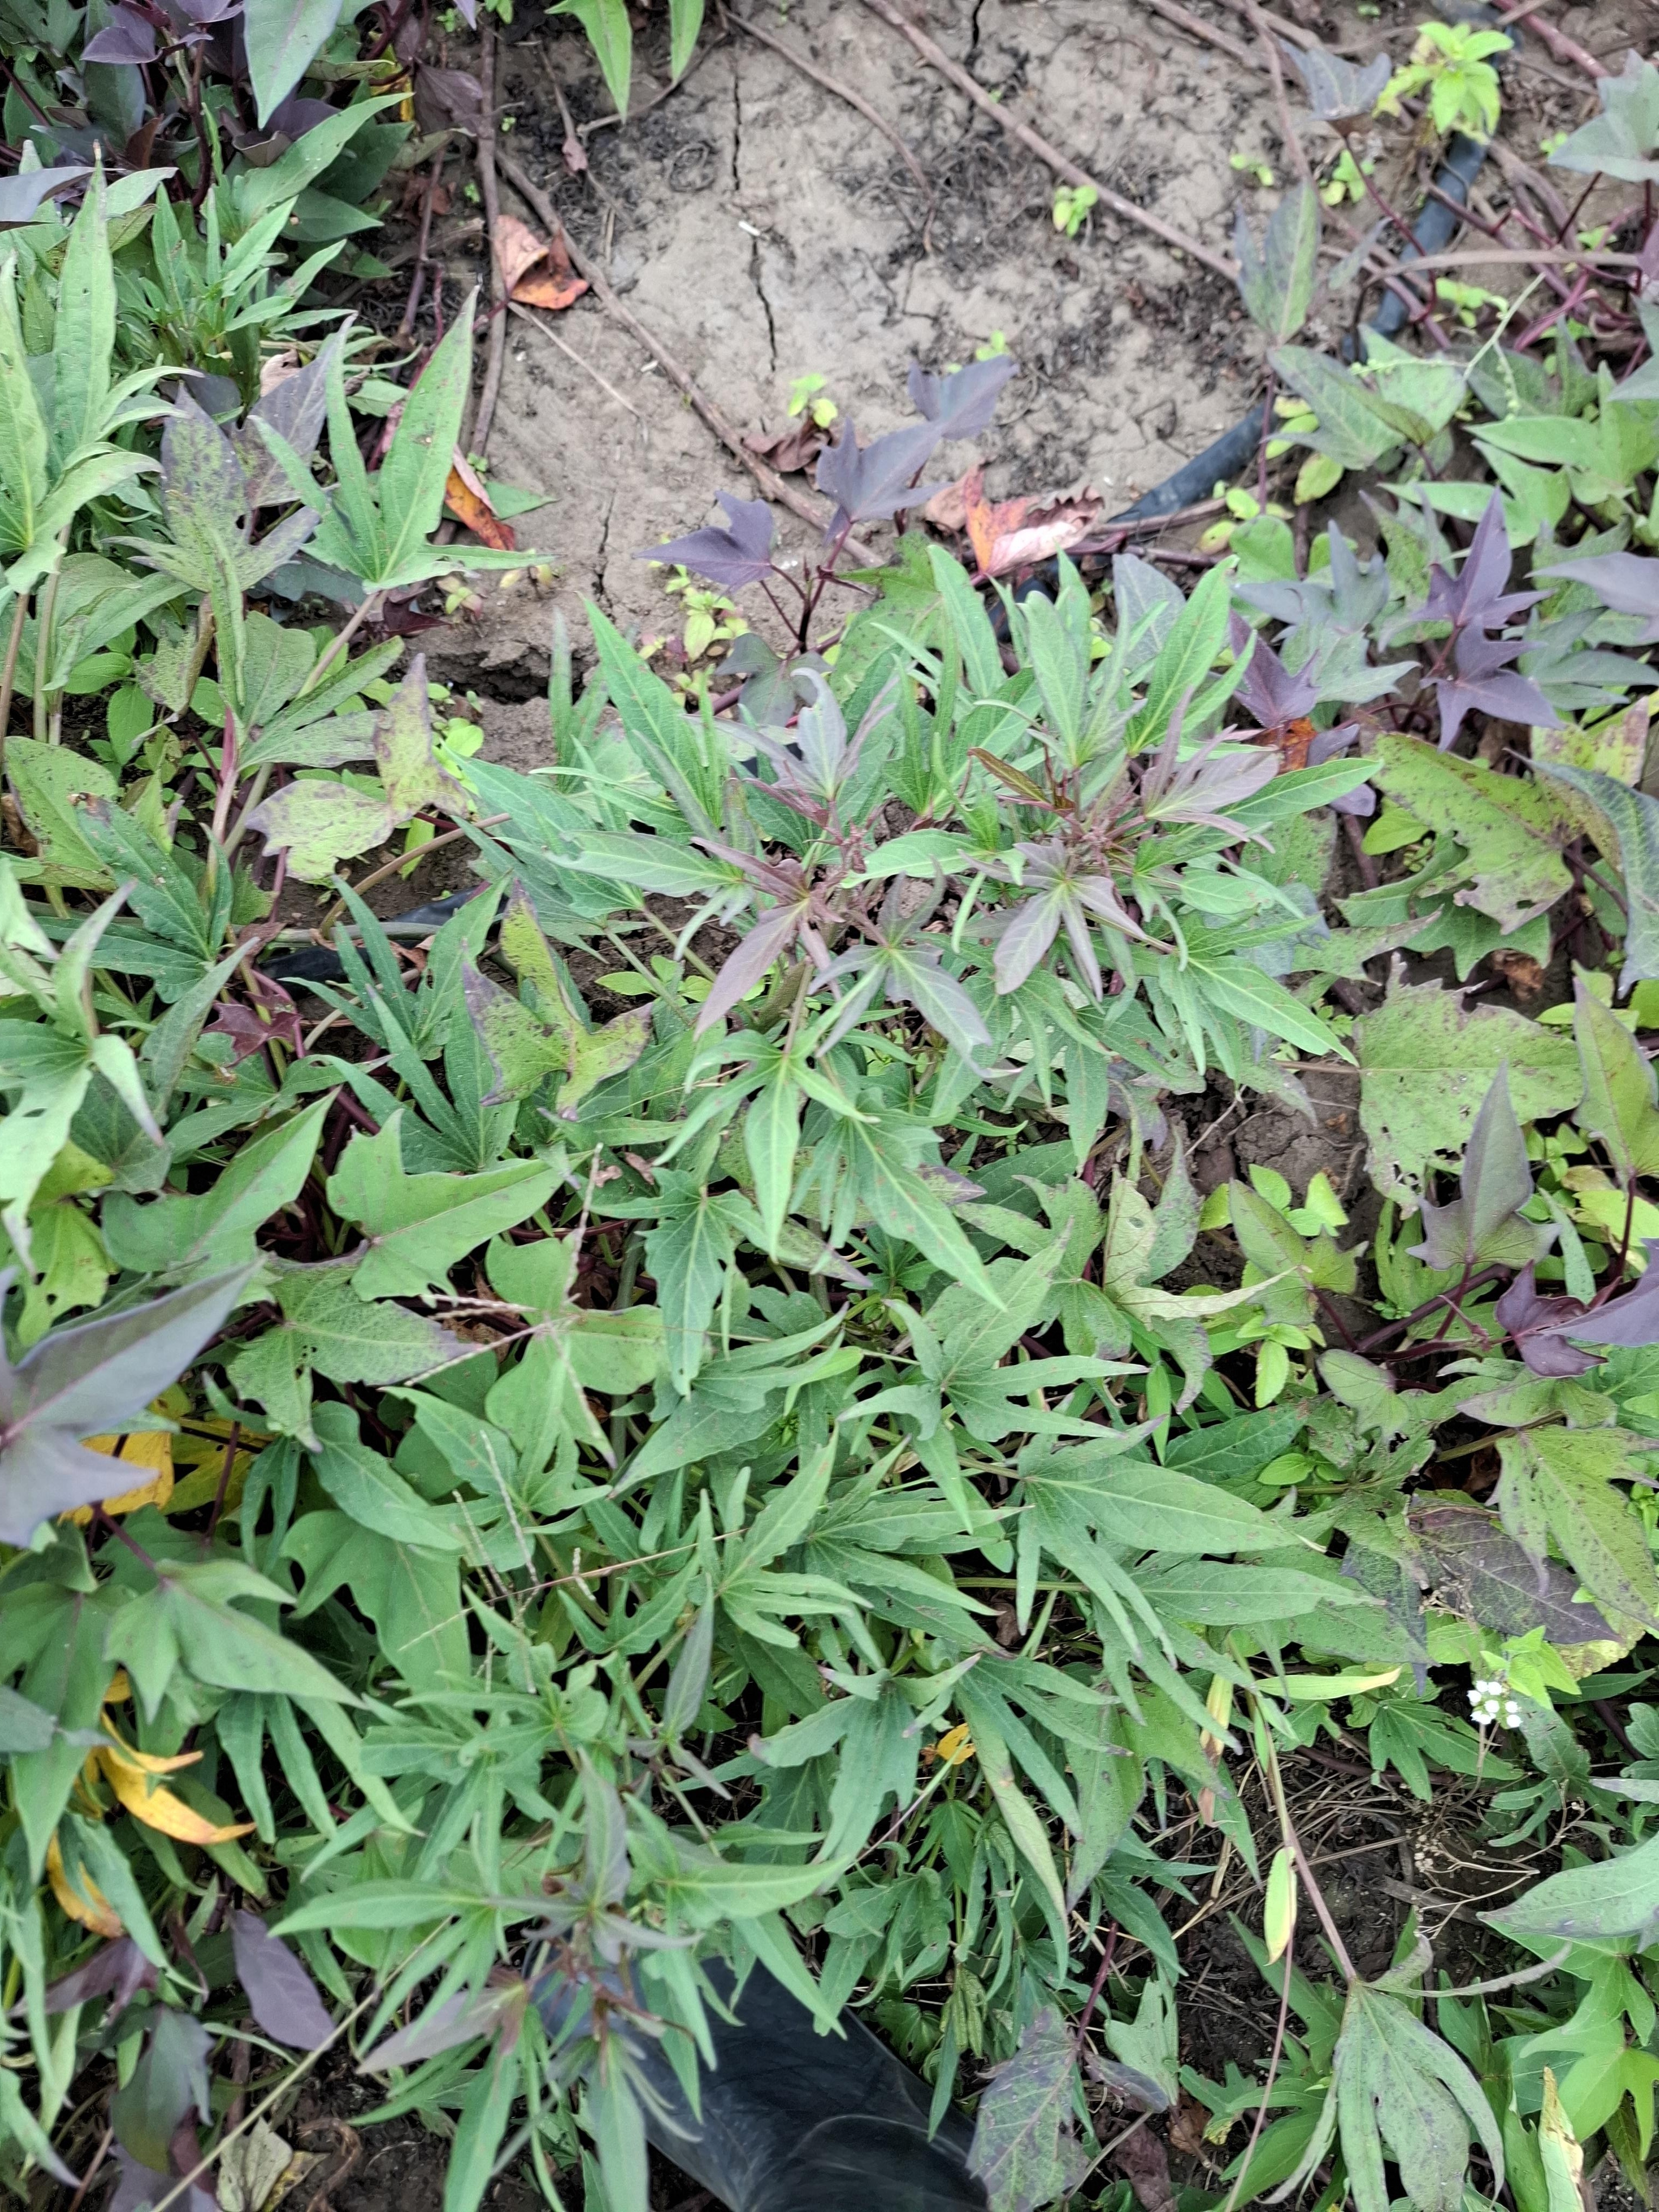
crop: sweet potato
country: Tanzania
